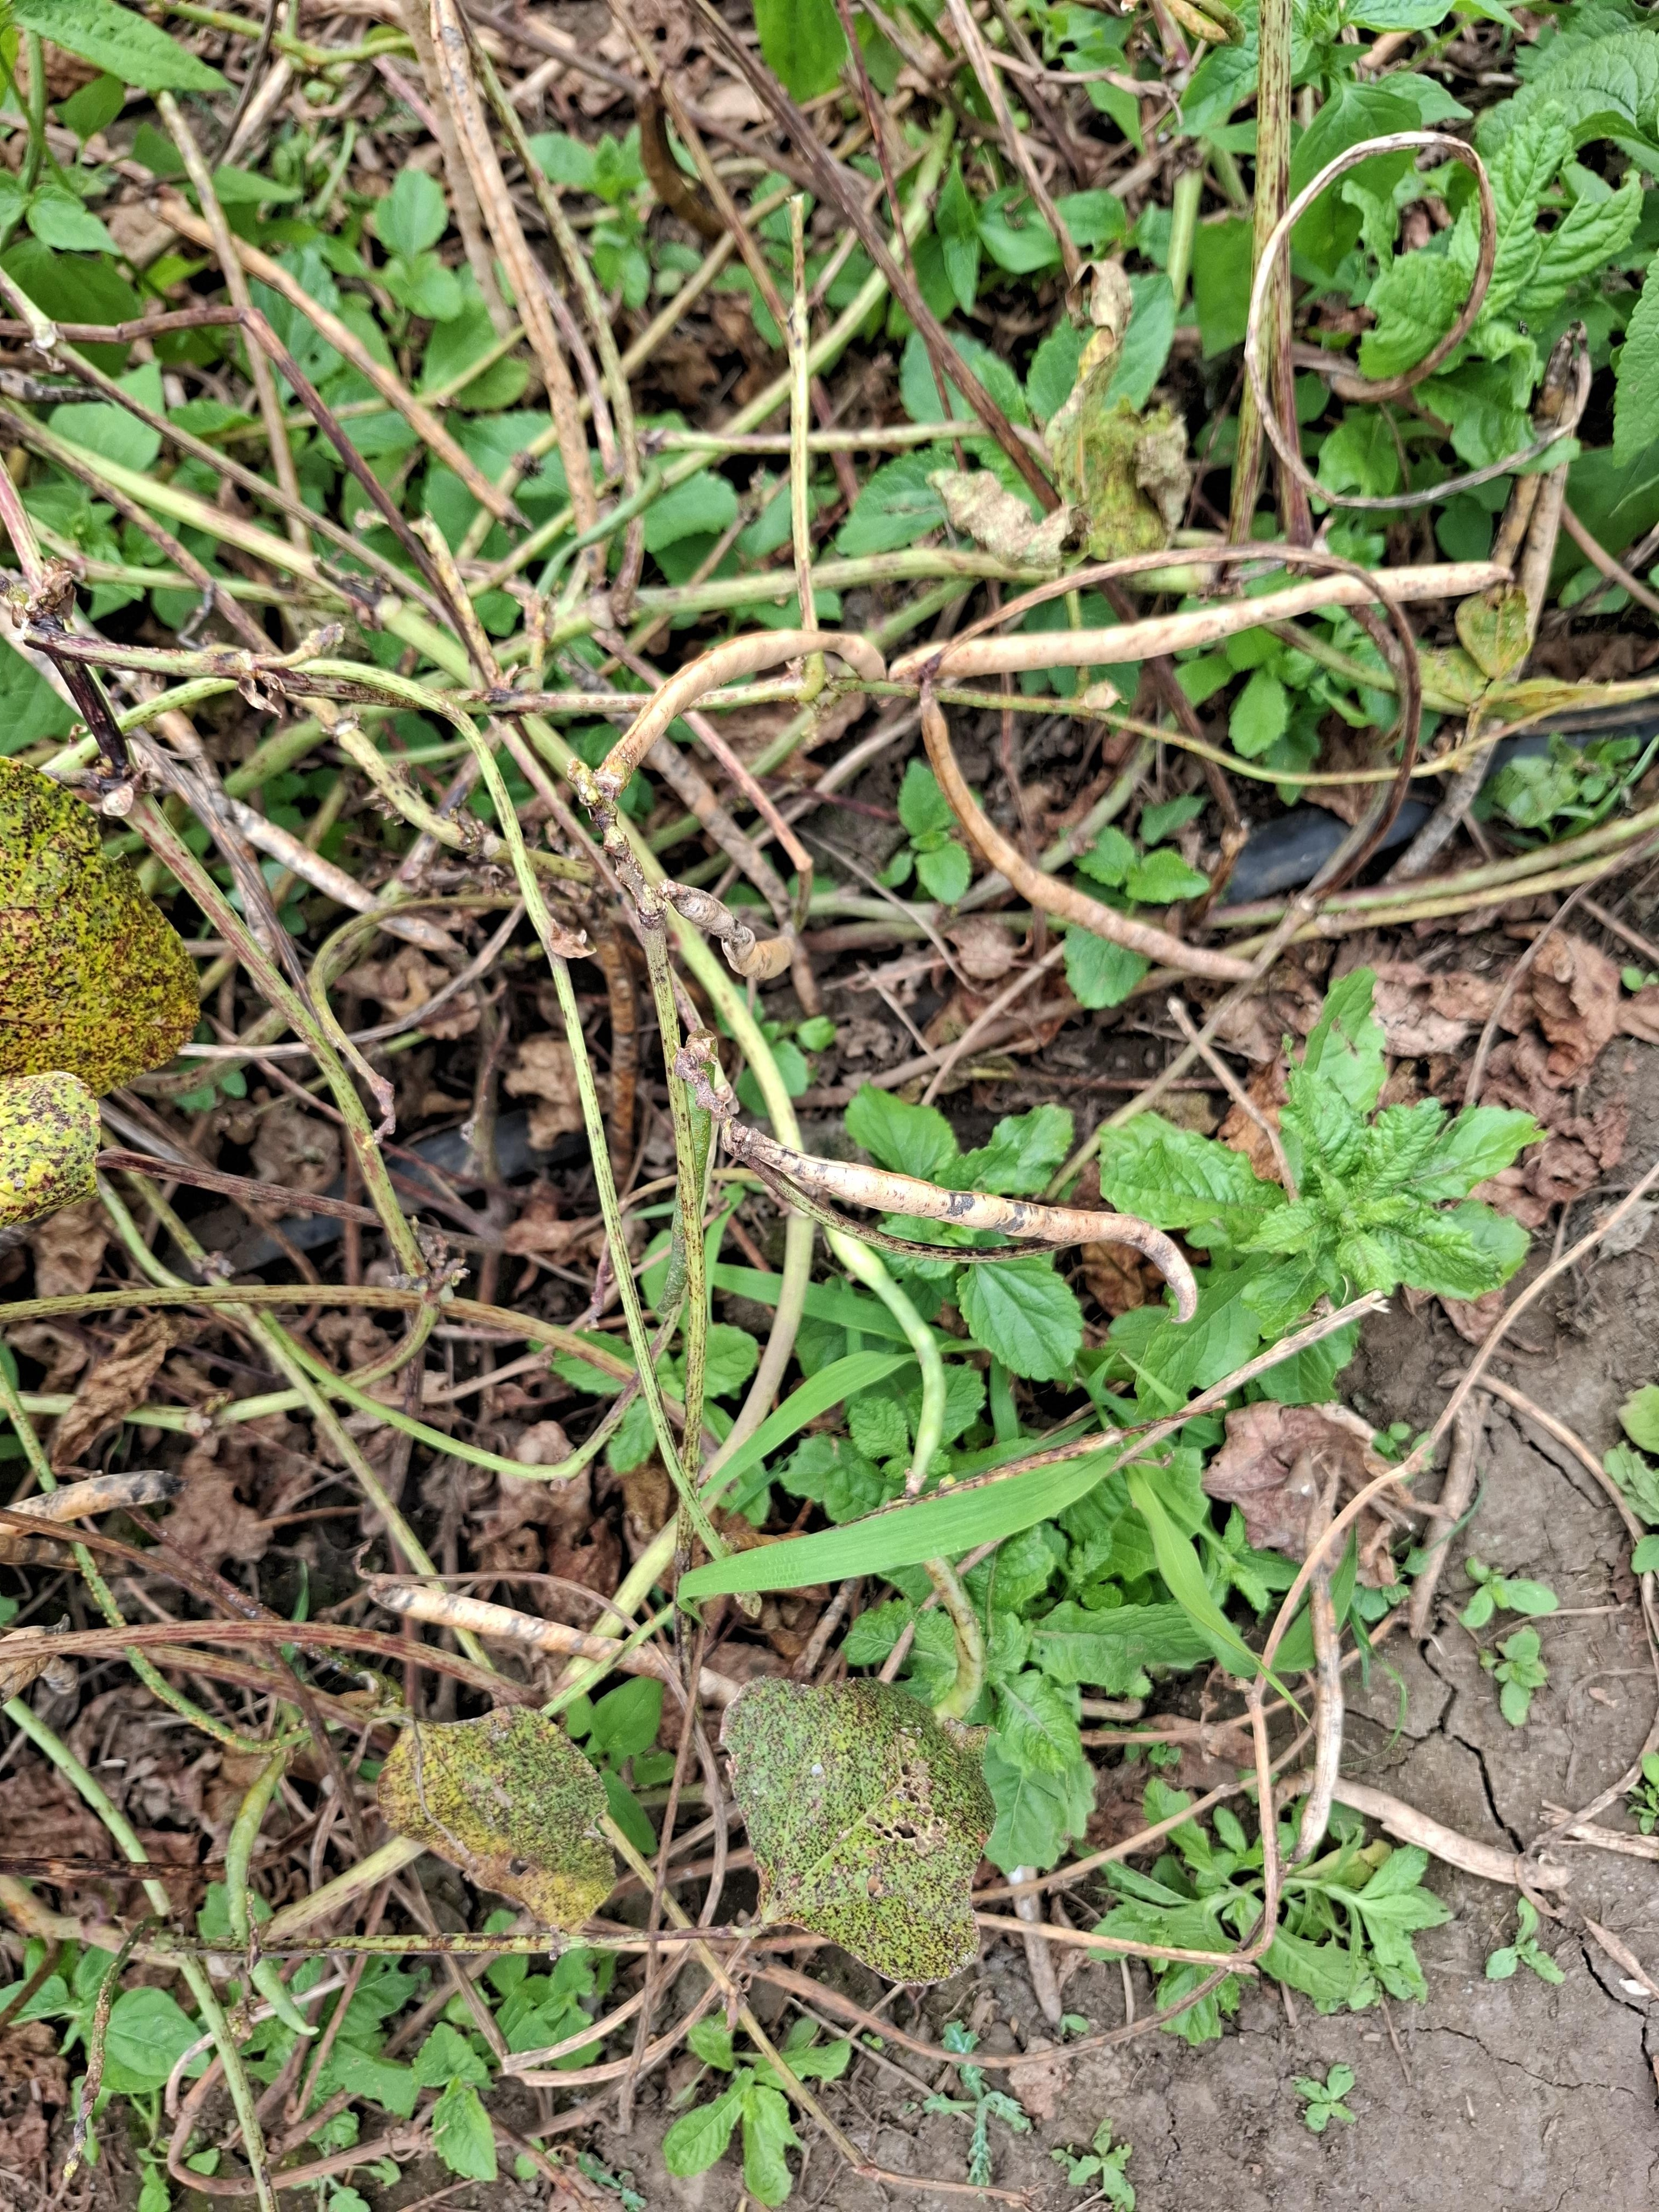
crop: cowpea
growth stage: development pod
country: Tanzania
